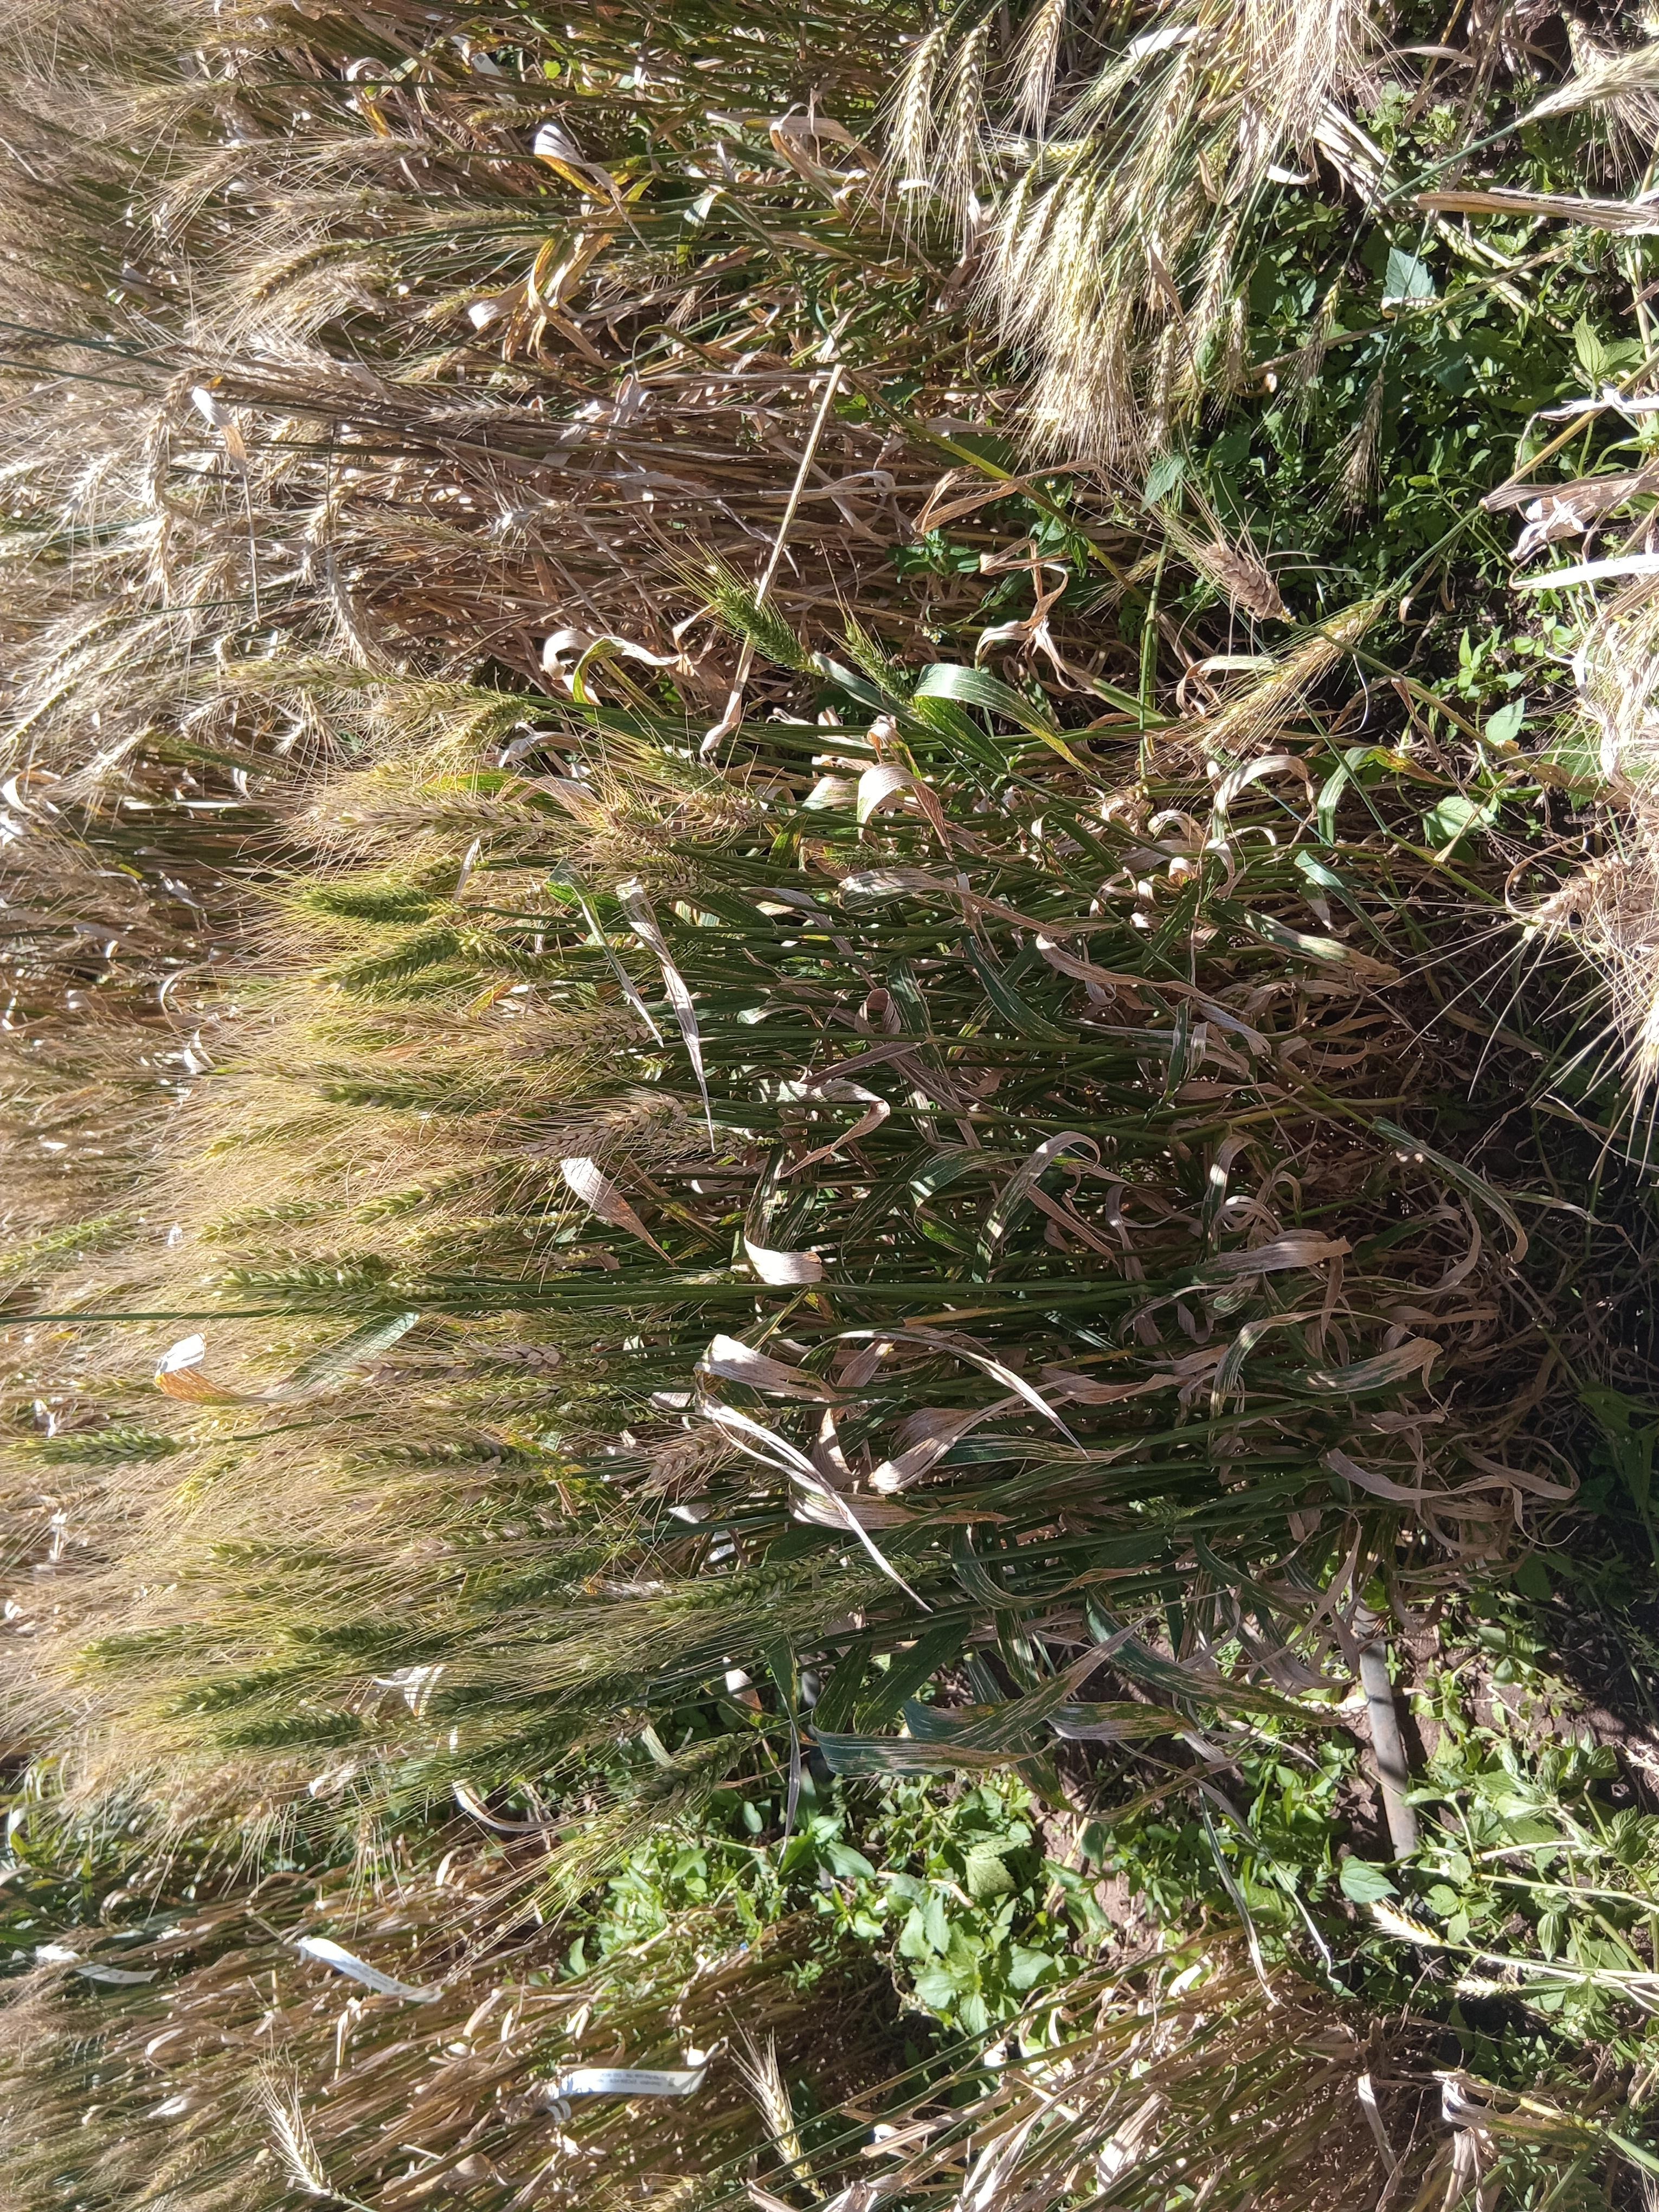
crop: wheat
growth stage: maturity
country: Kenya
